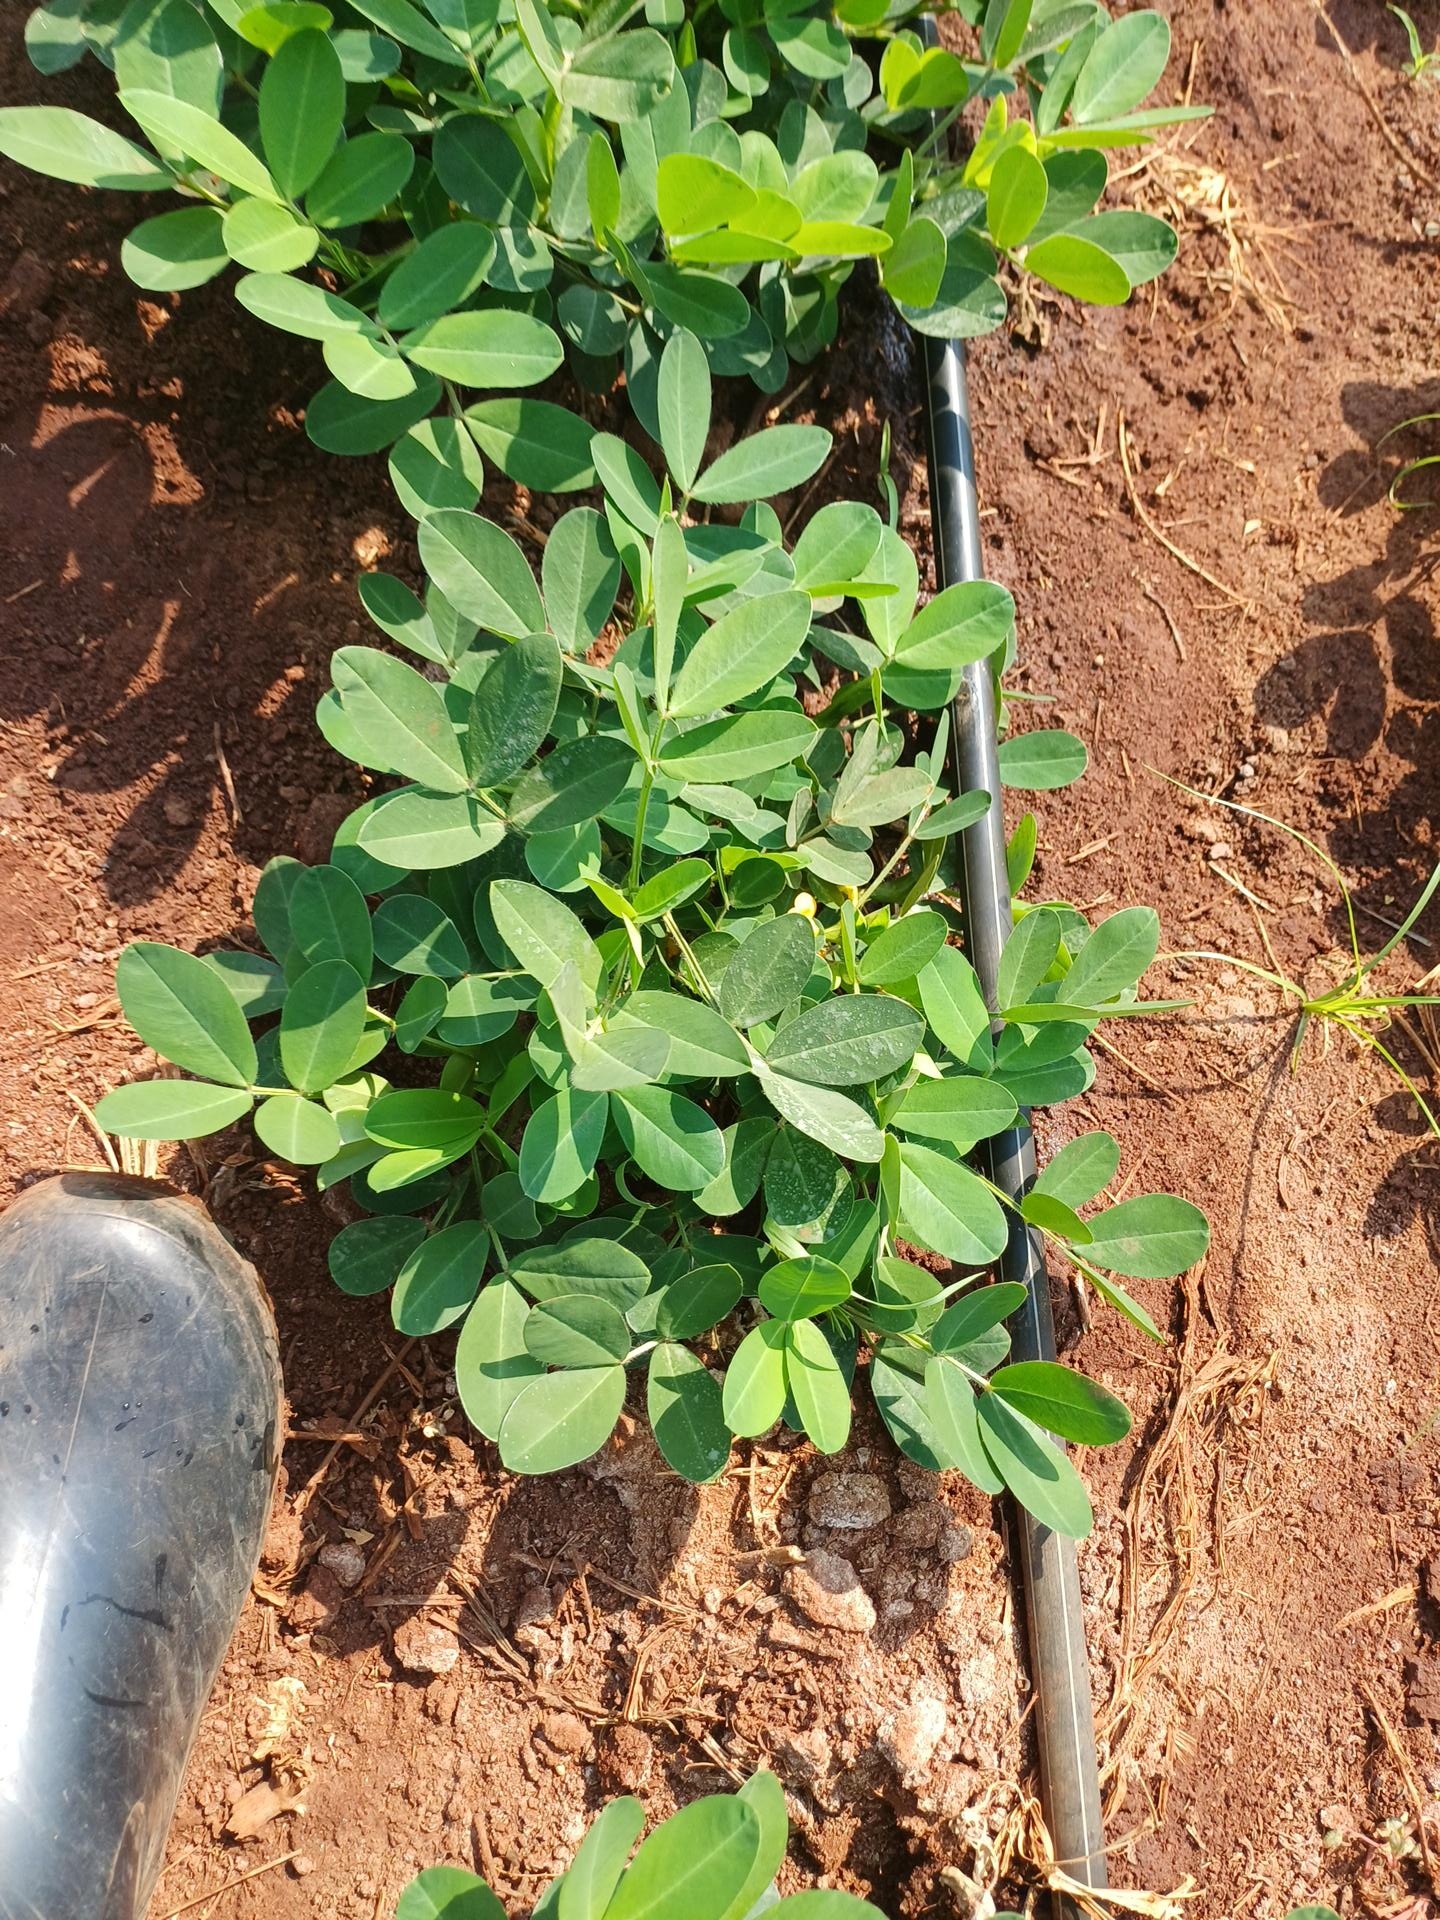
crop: groundnut
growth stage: flowering
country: Kenya
